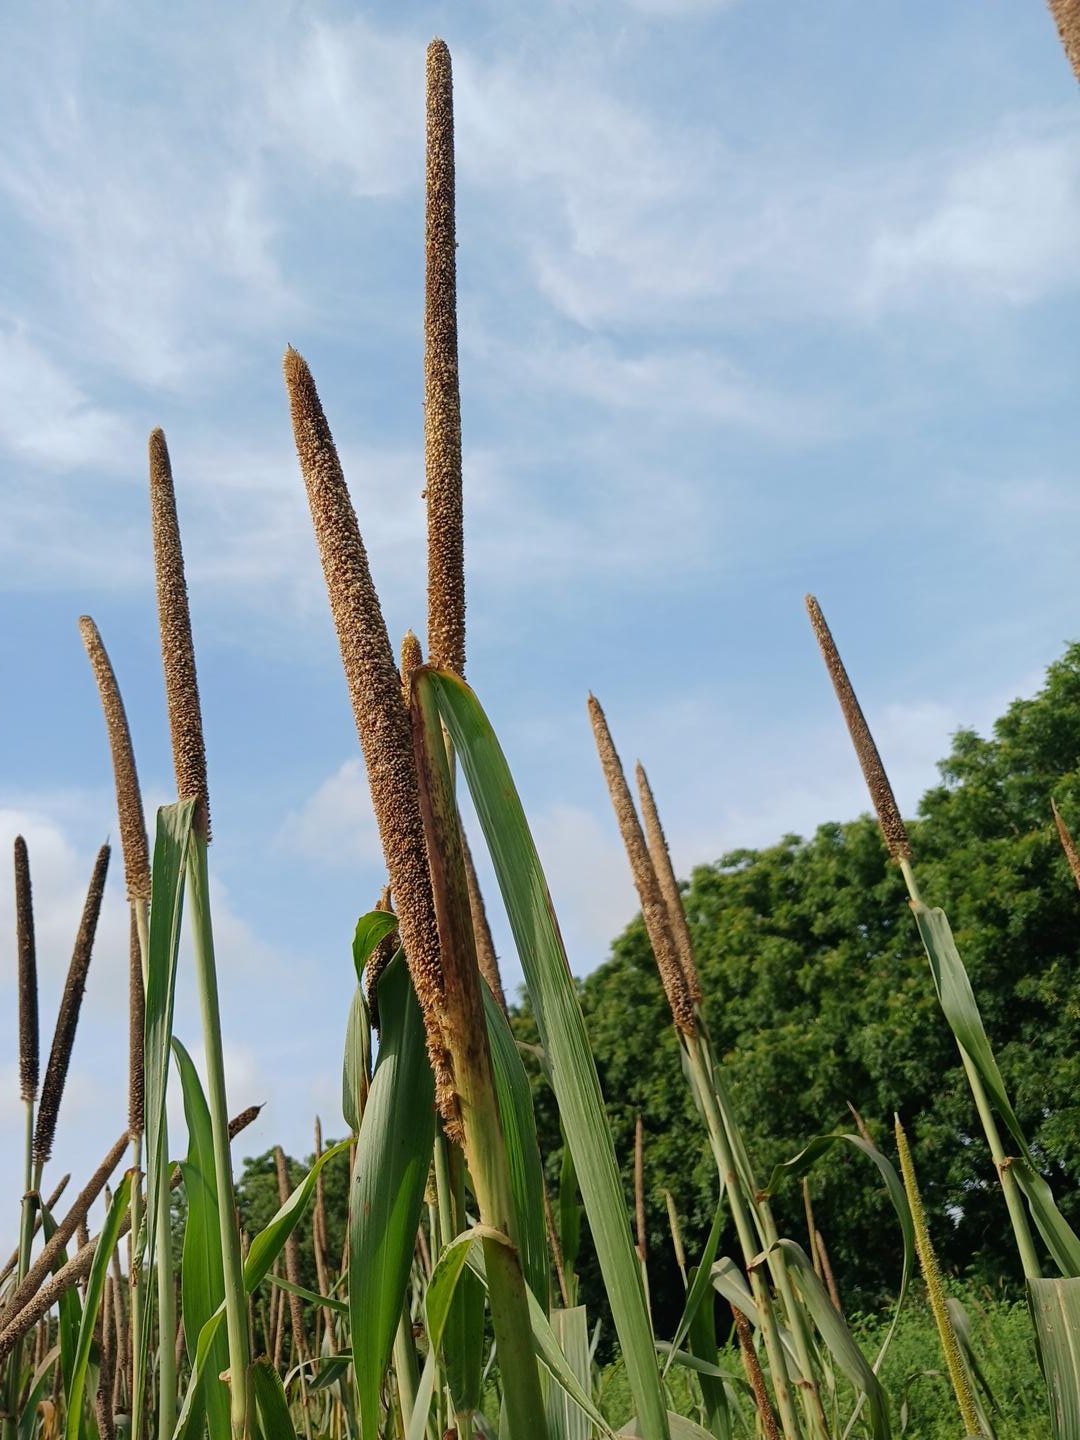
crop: pearl millet
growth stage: maturity
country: Senegal
